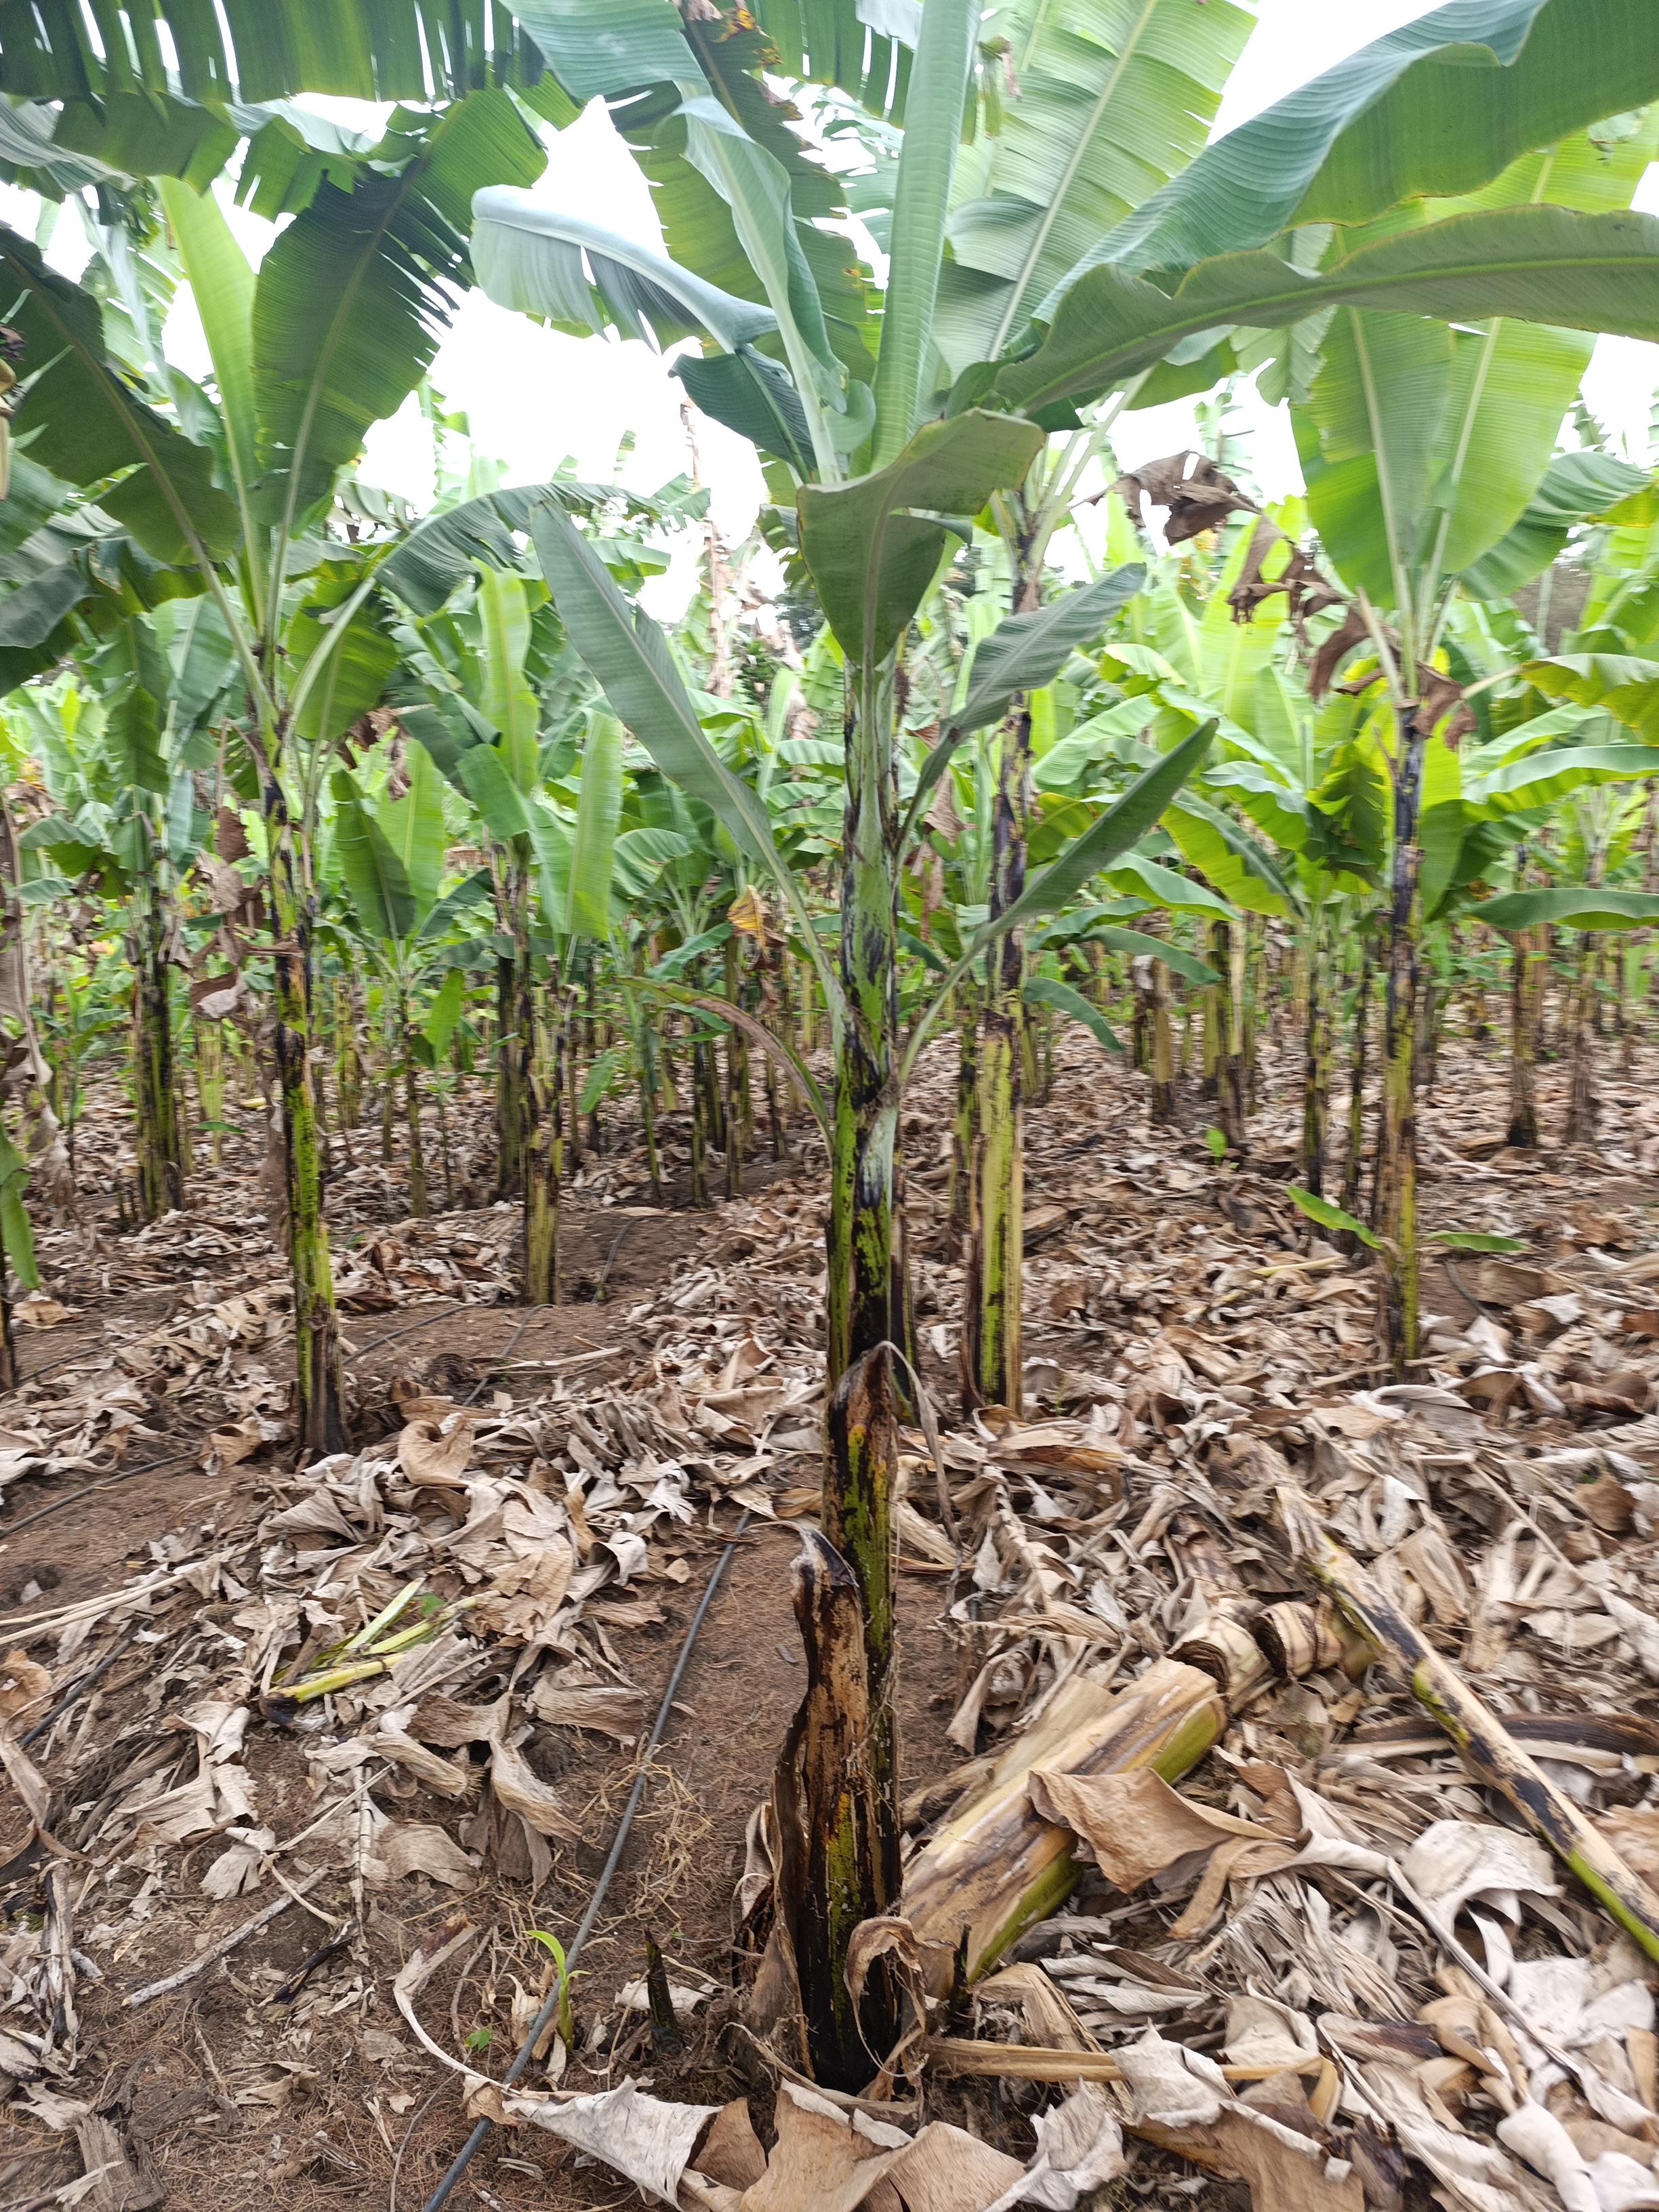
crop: banana
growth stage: vegetative
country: Tanzania
